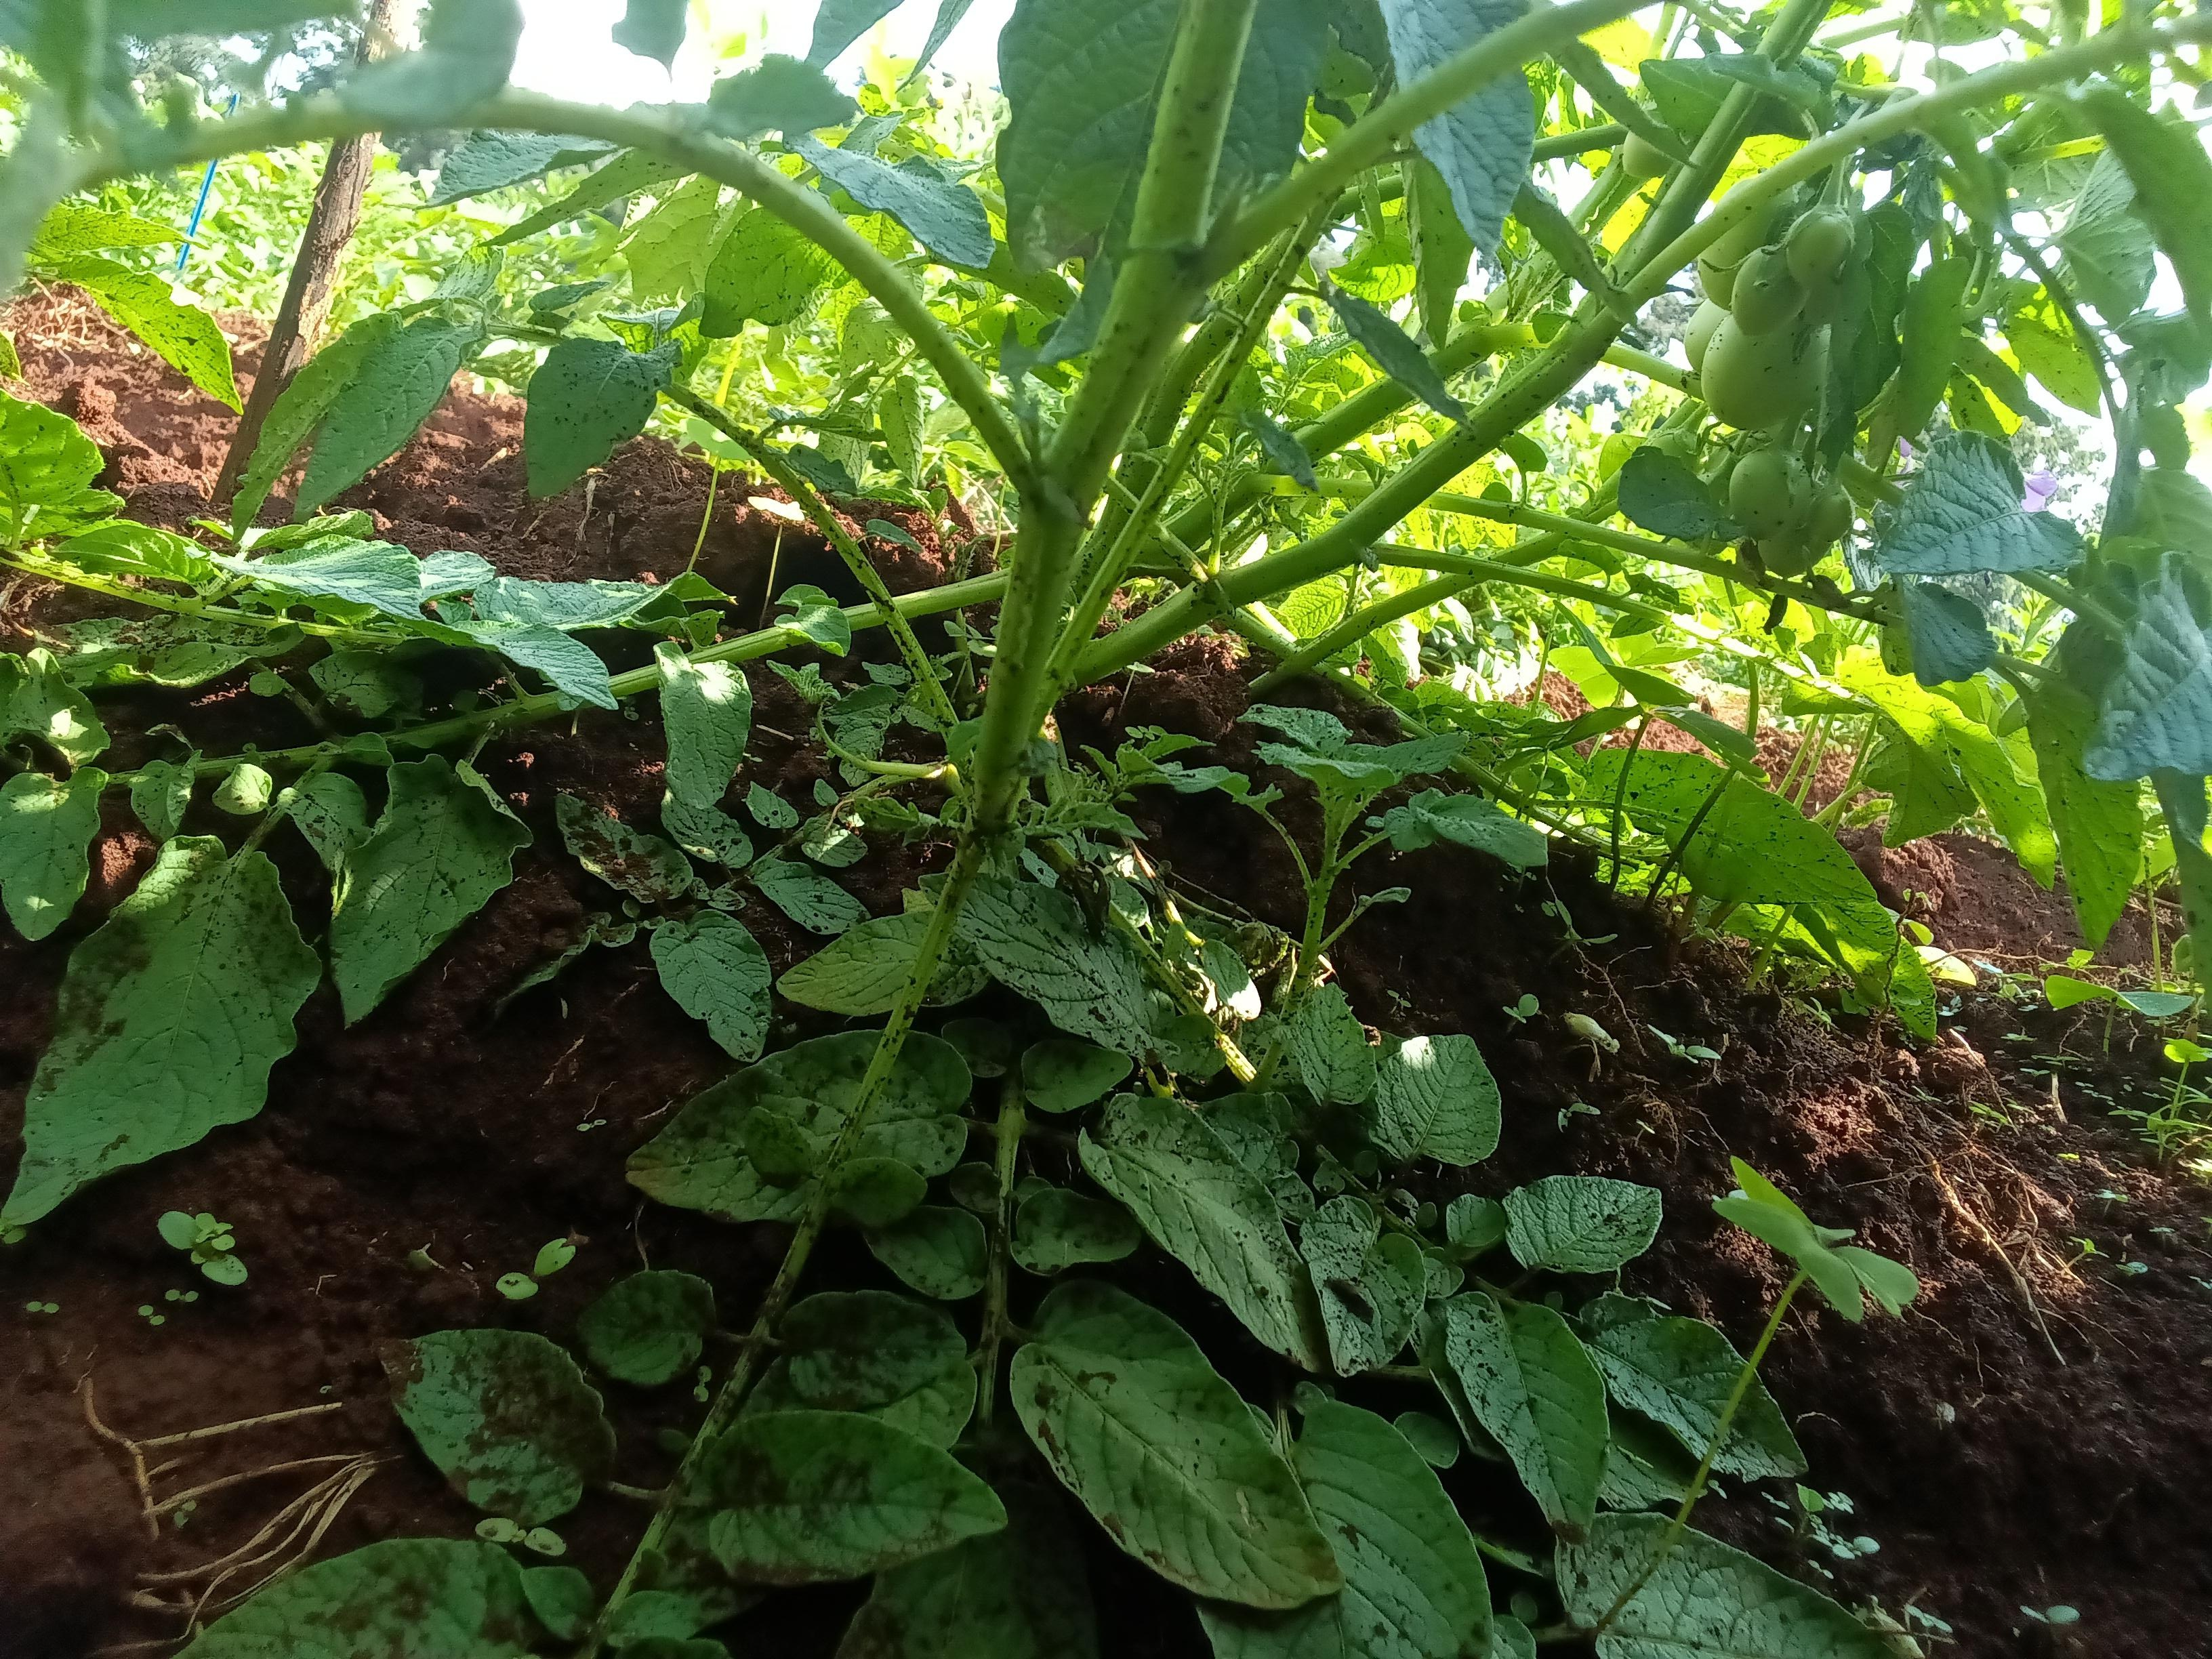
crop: potato
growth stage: flowering
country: Kenya
